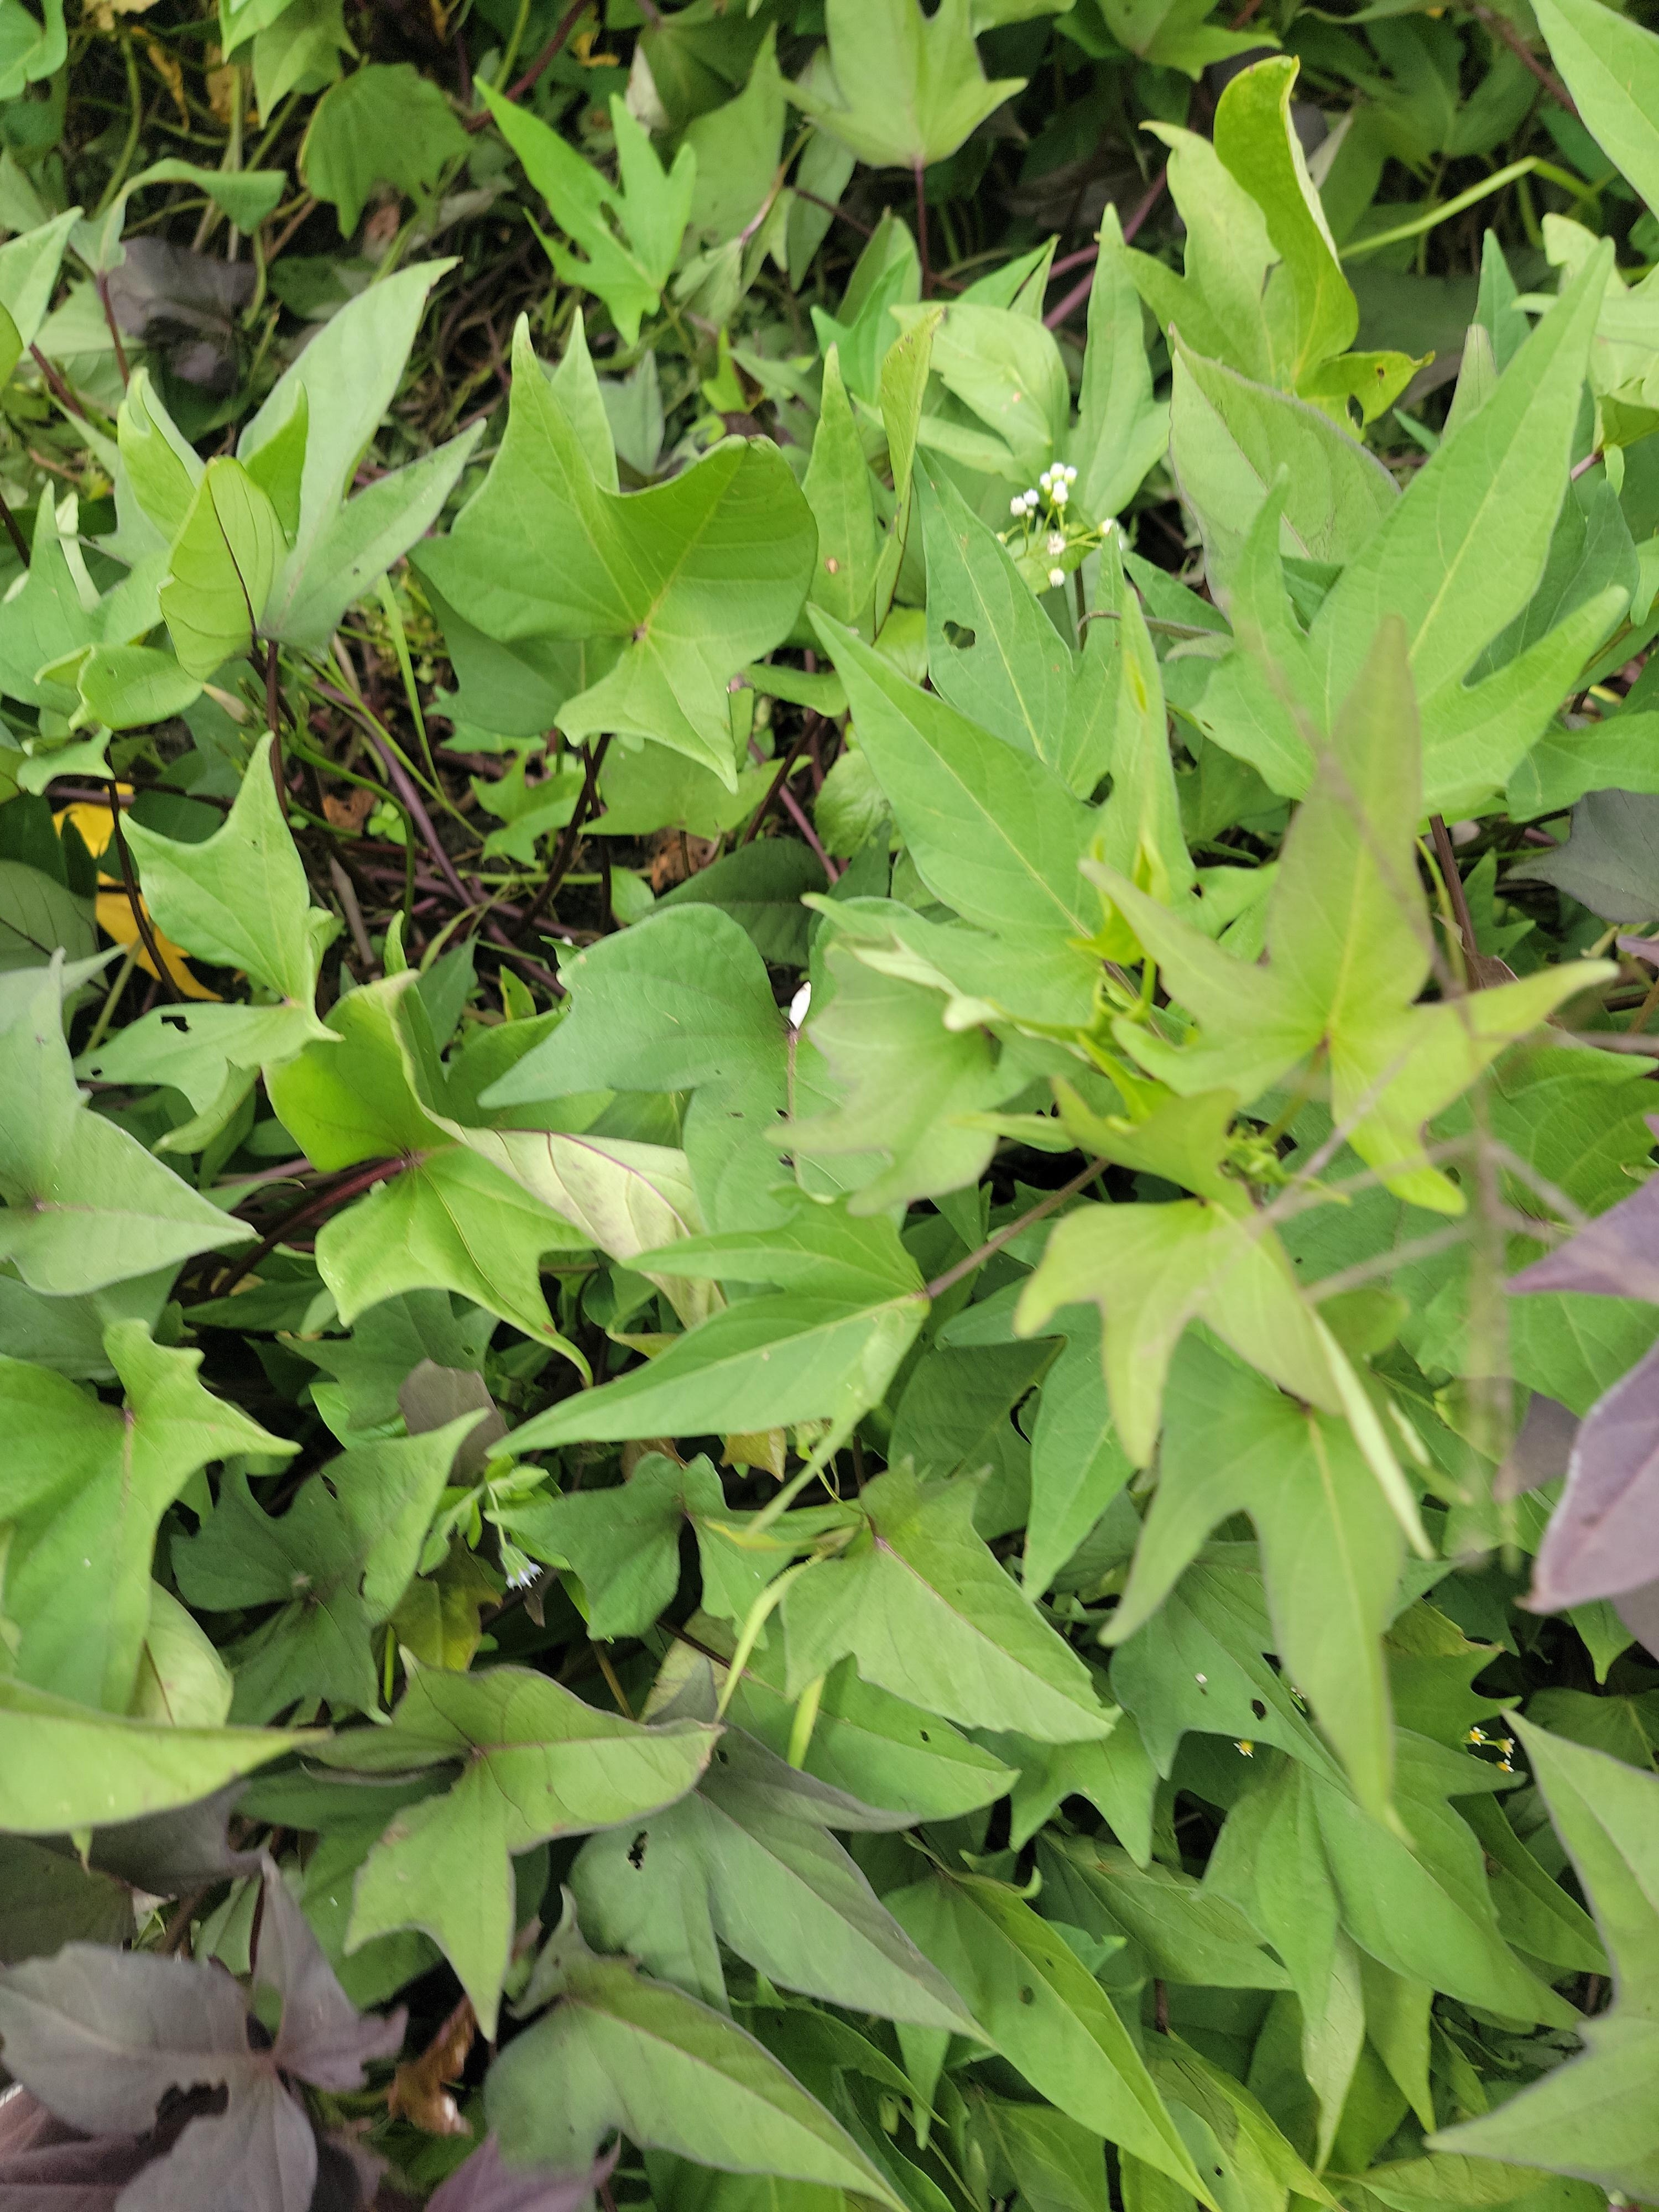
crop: sweet potato
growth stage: vegetative
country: Tanzania
